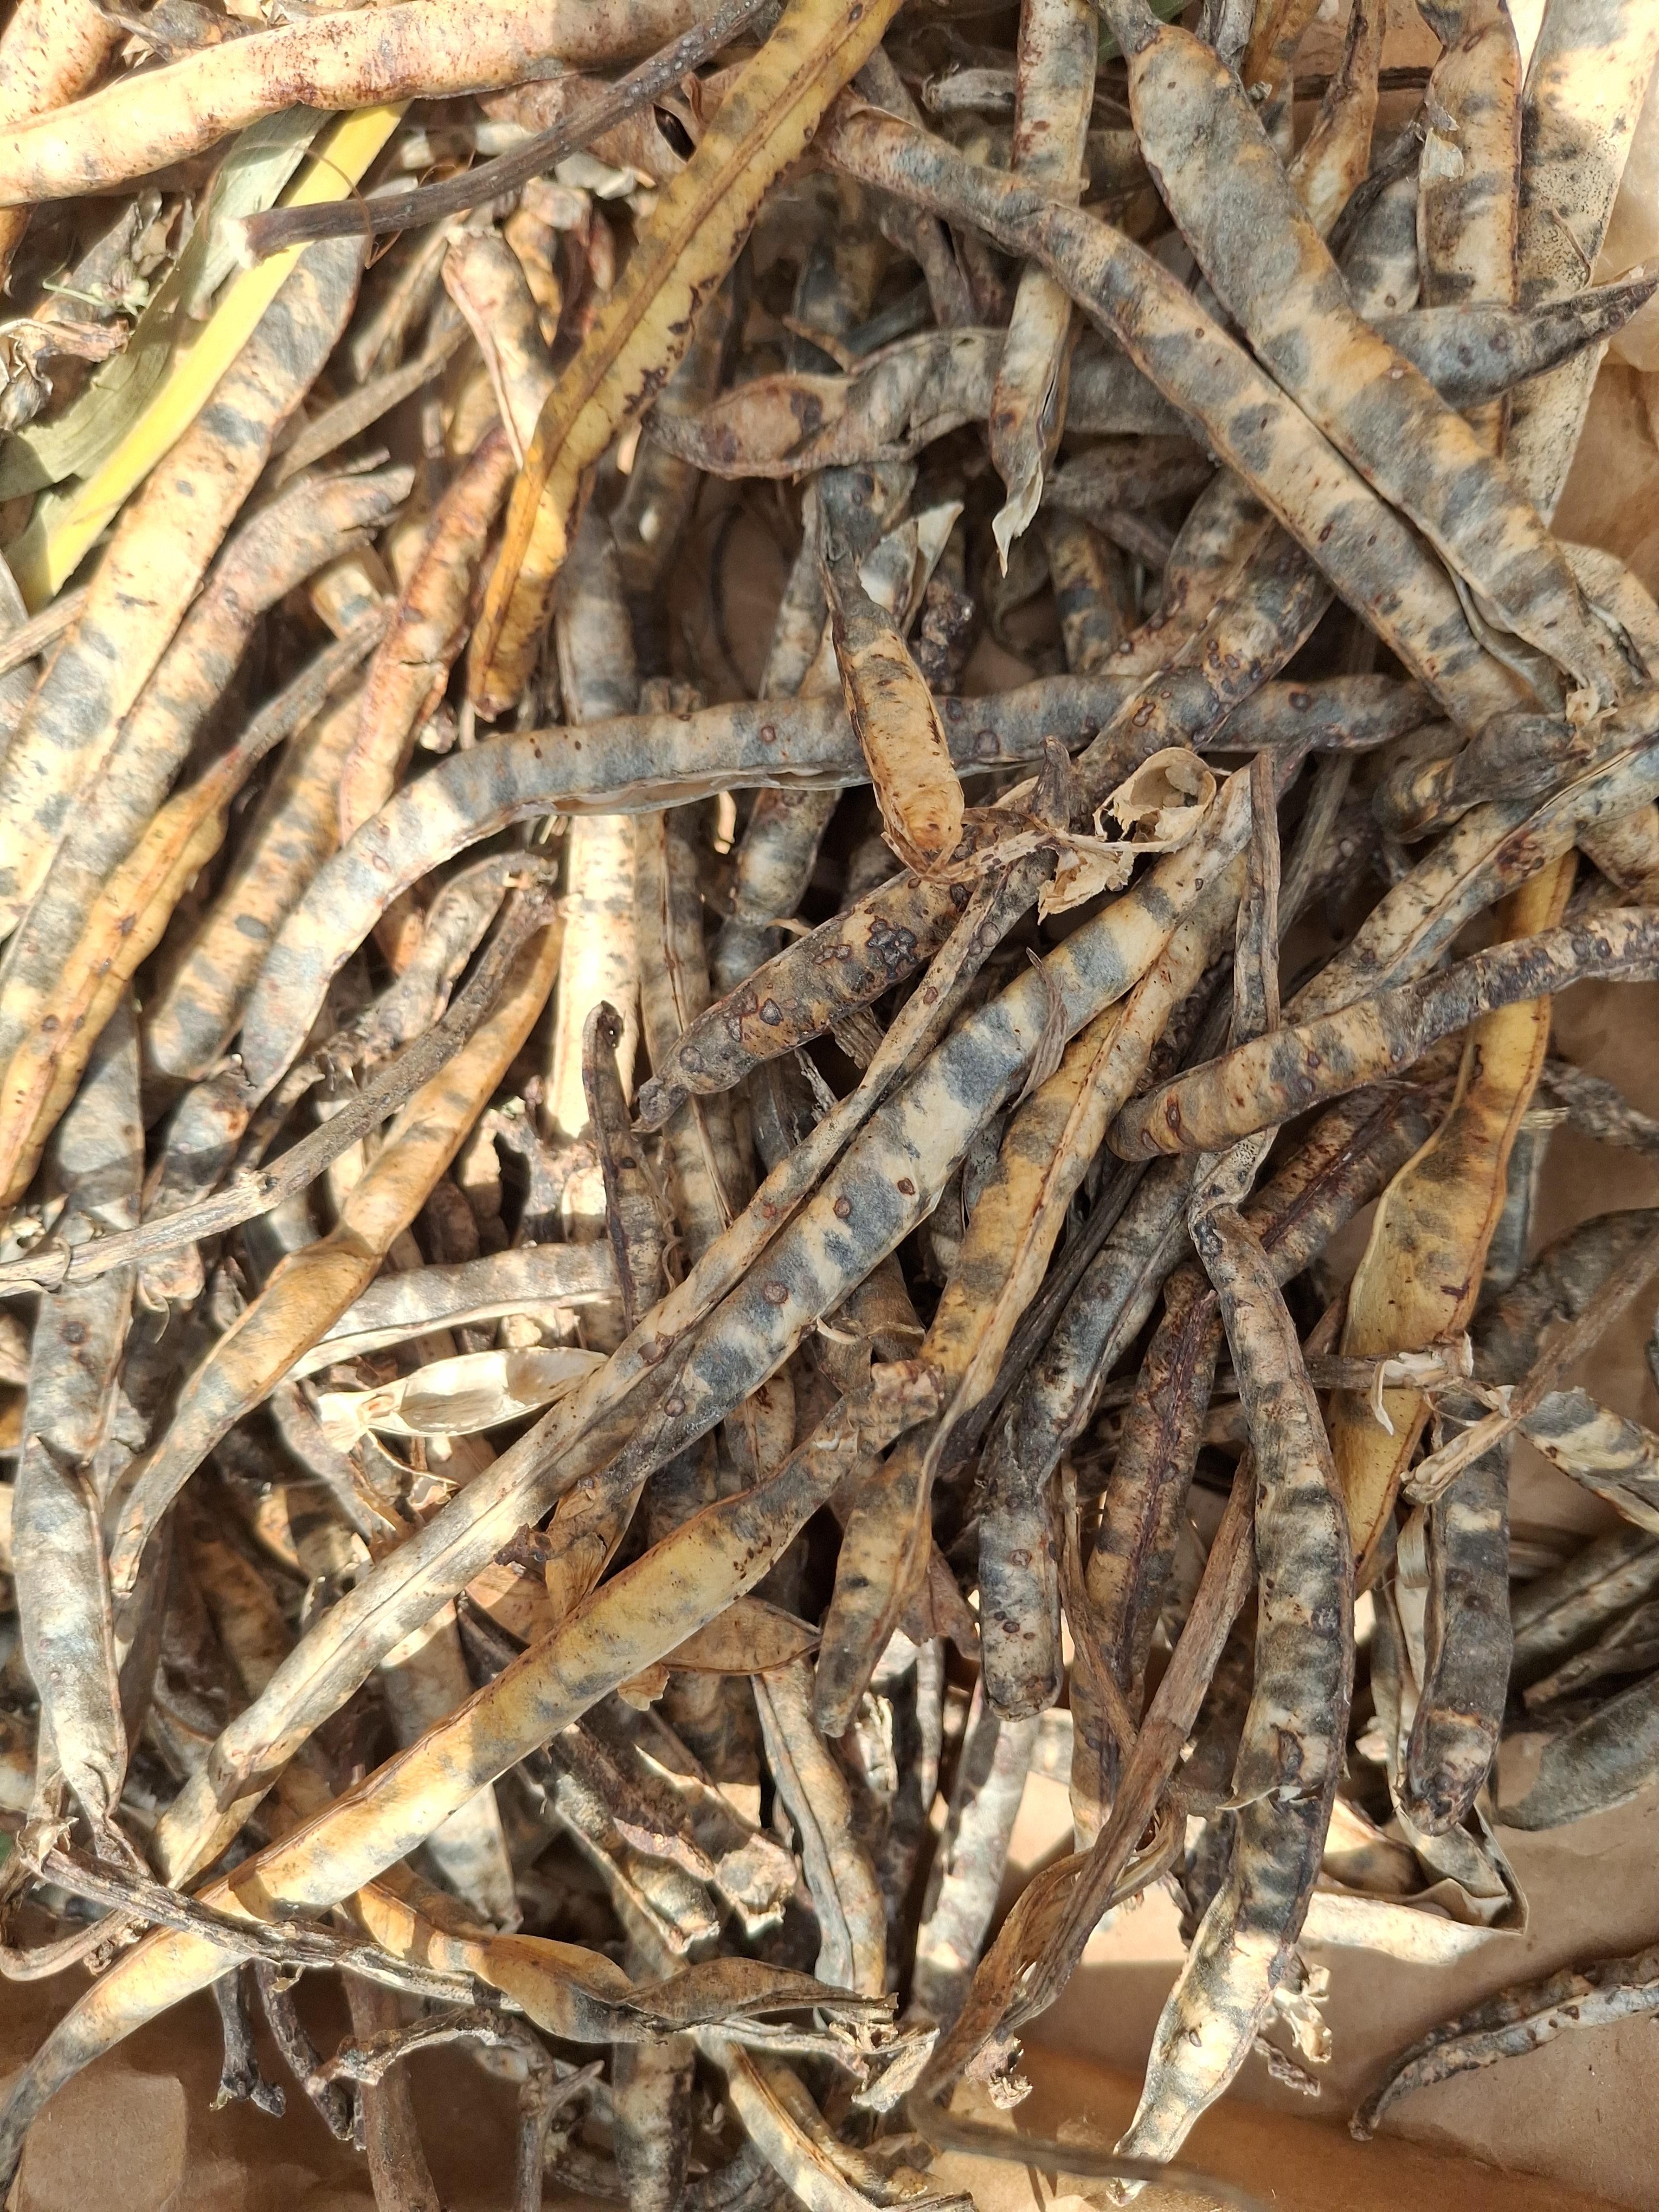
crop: cowpea
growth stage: harvest
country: Nigeria
